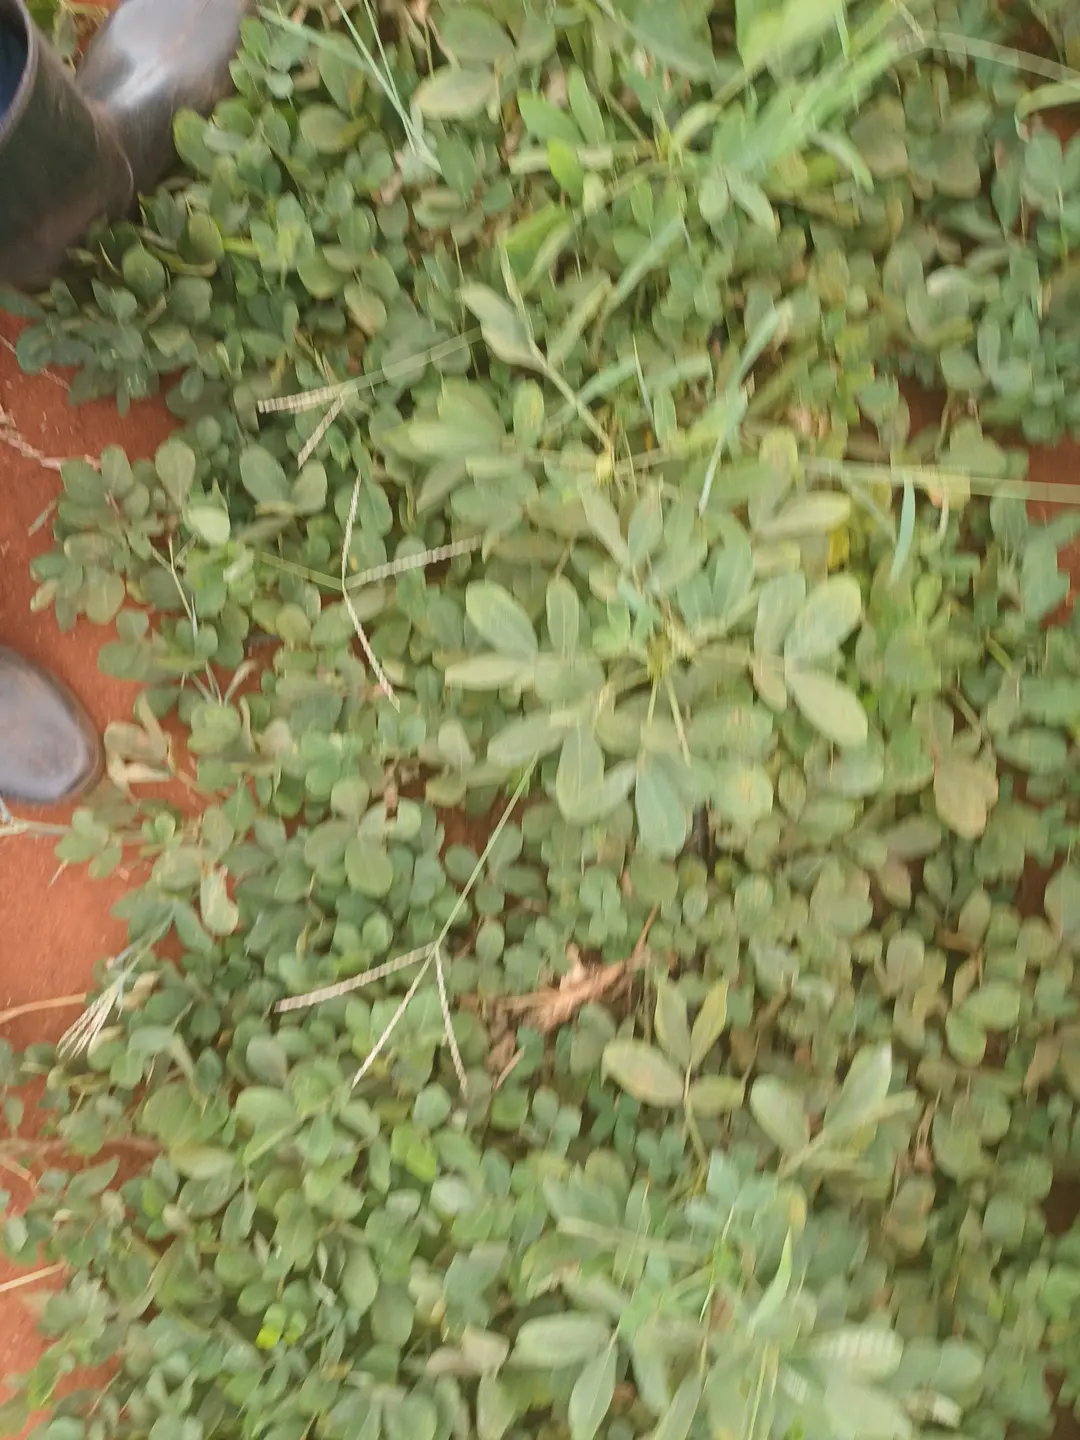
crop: groundnut
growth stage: pegging
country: Kenya
